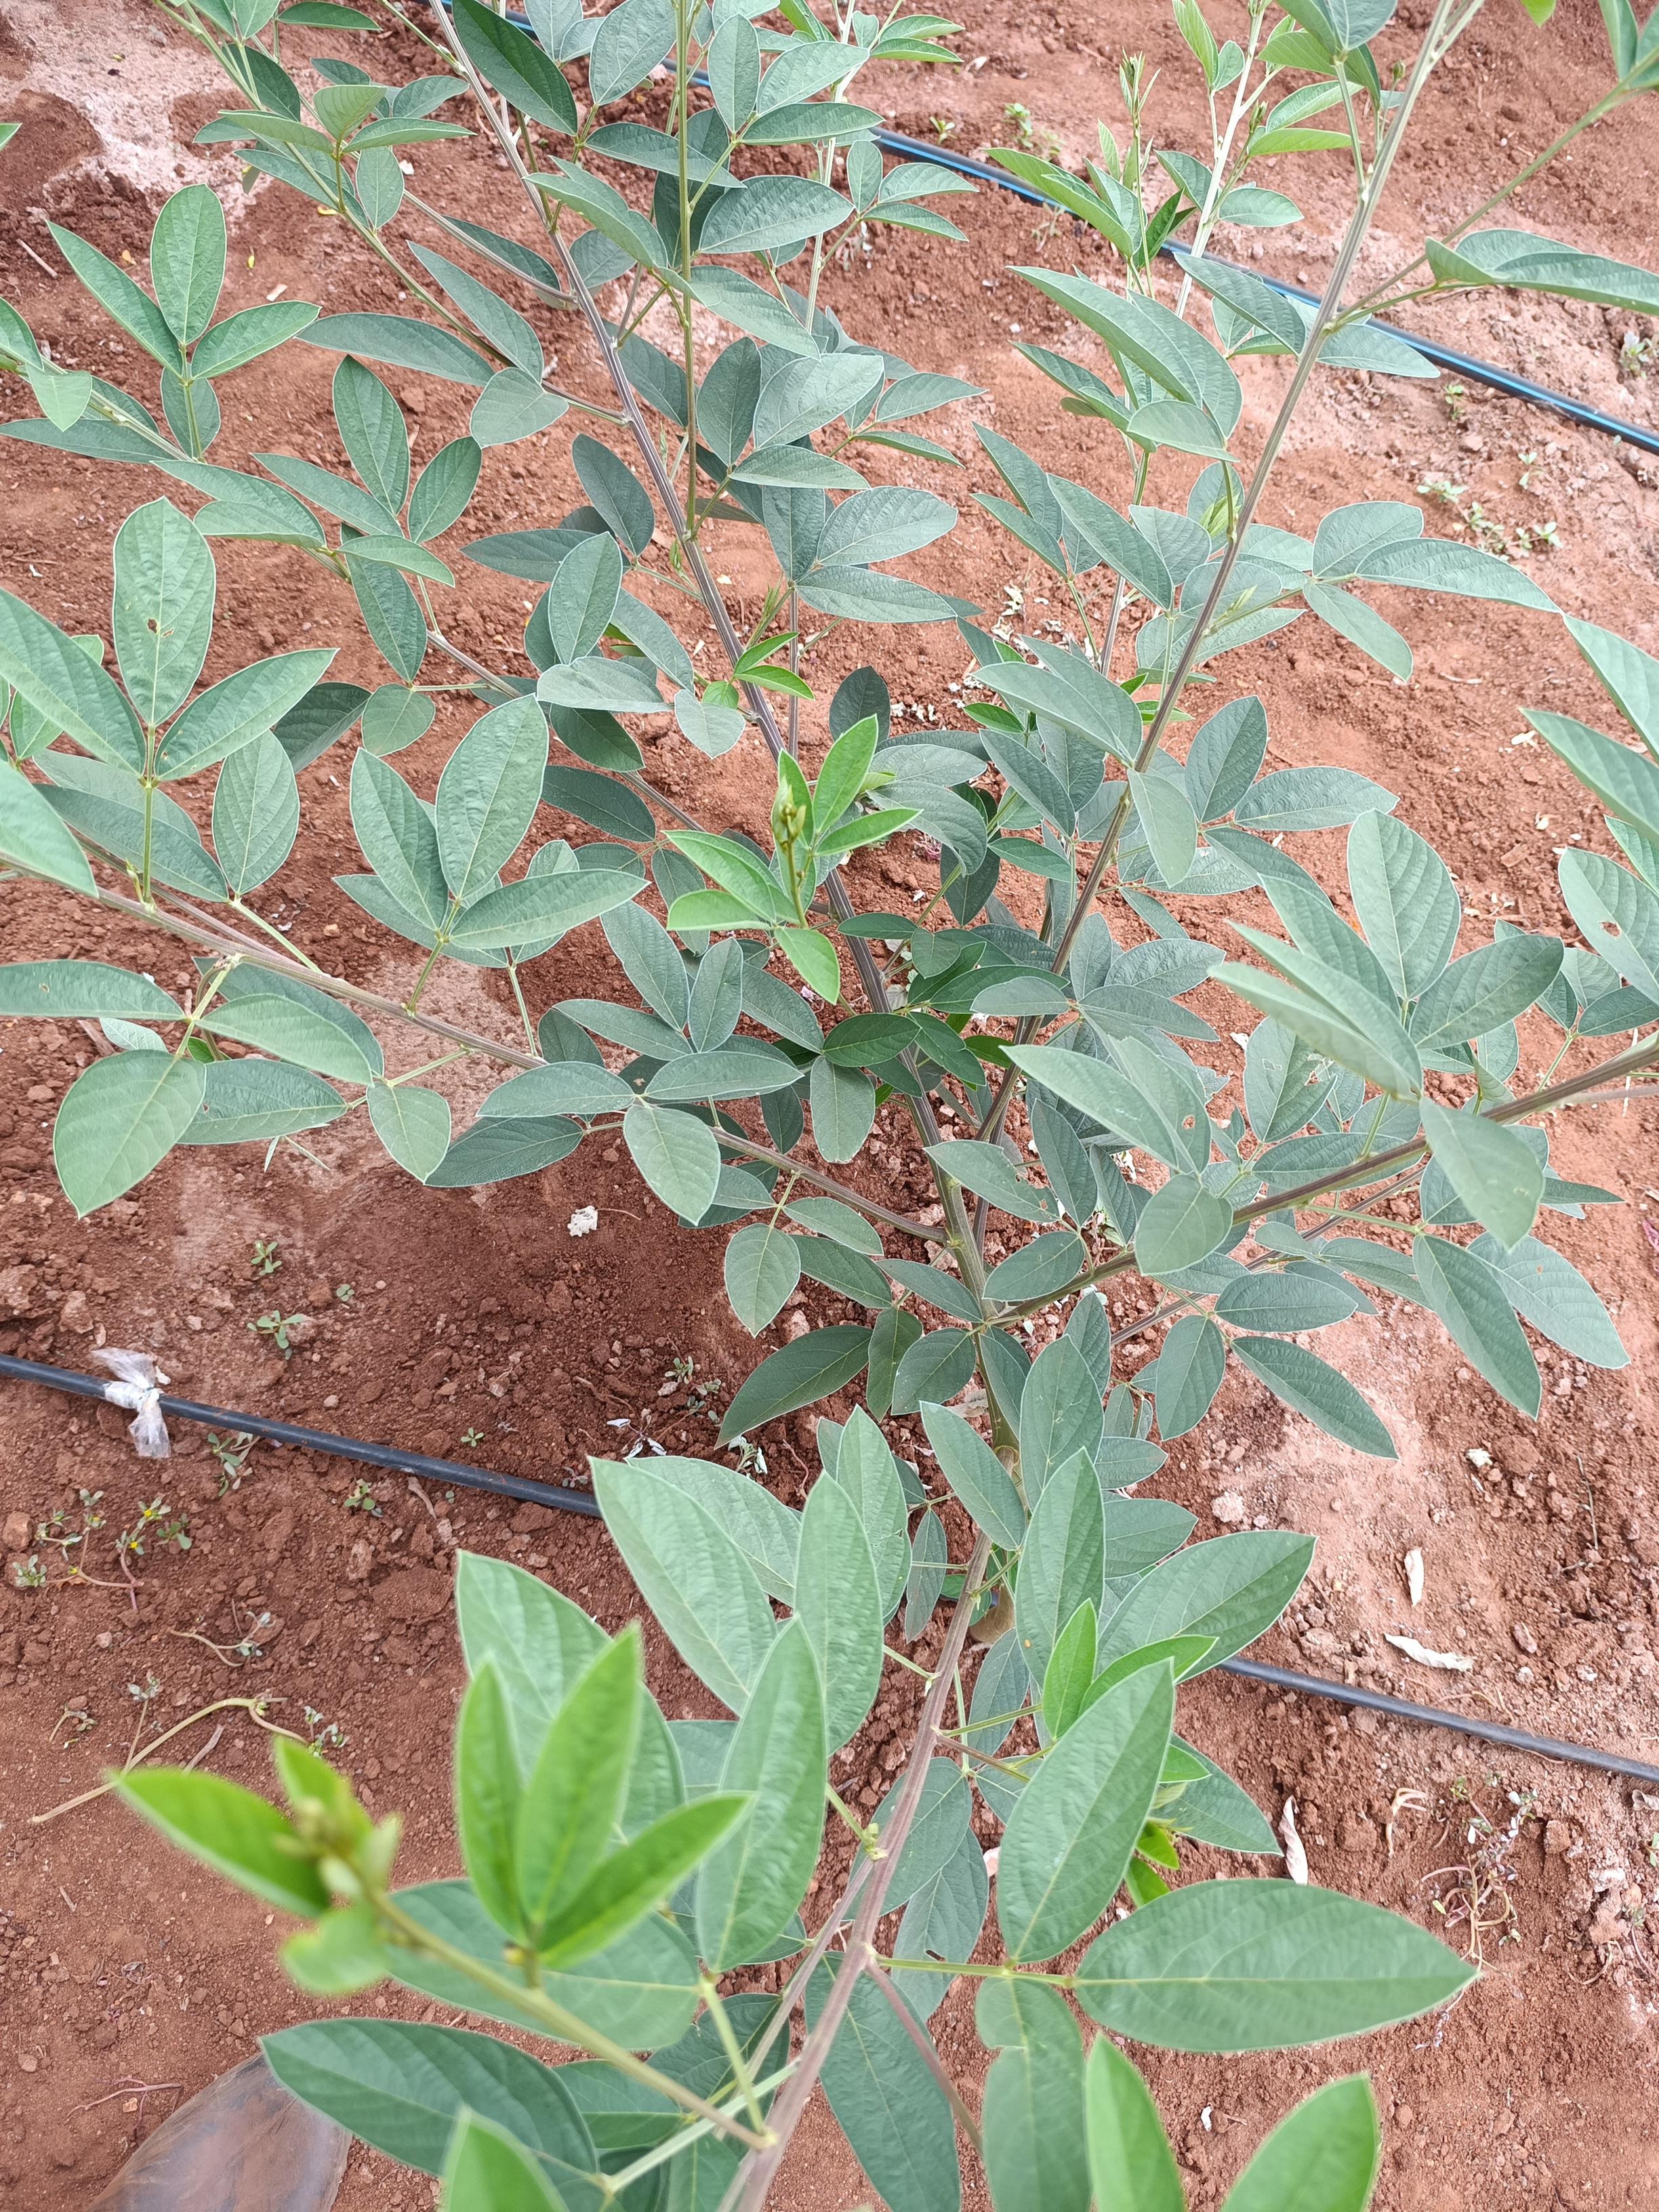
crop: pigeonpea
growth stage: flowering
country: Kenya
